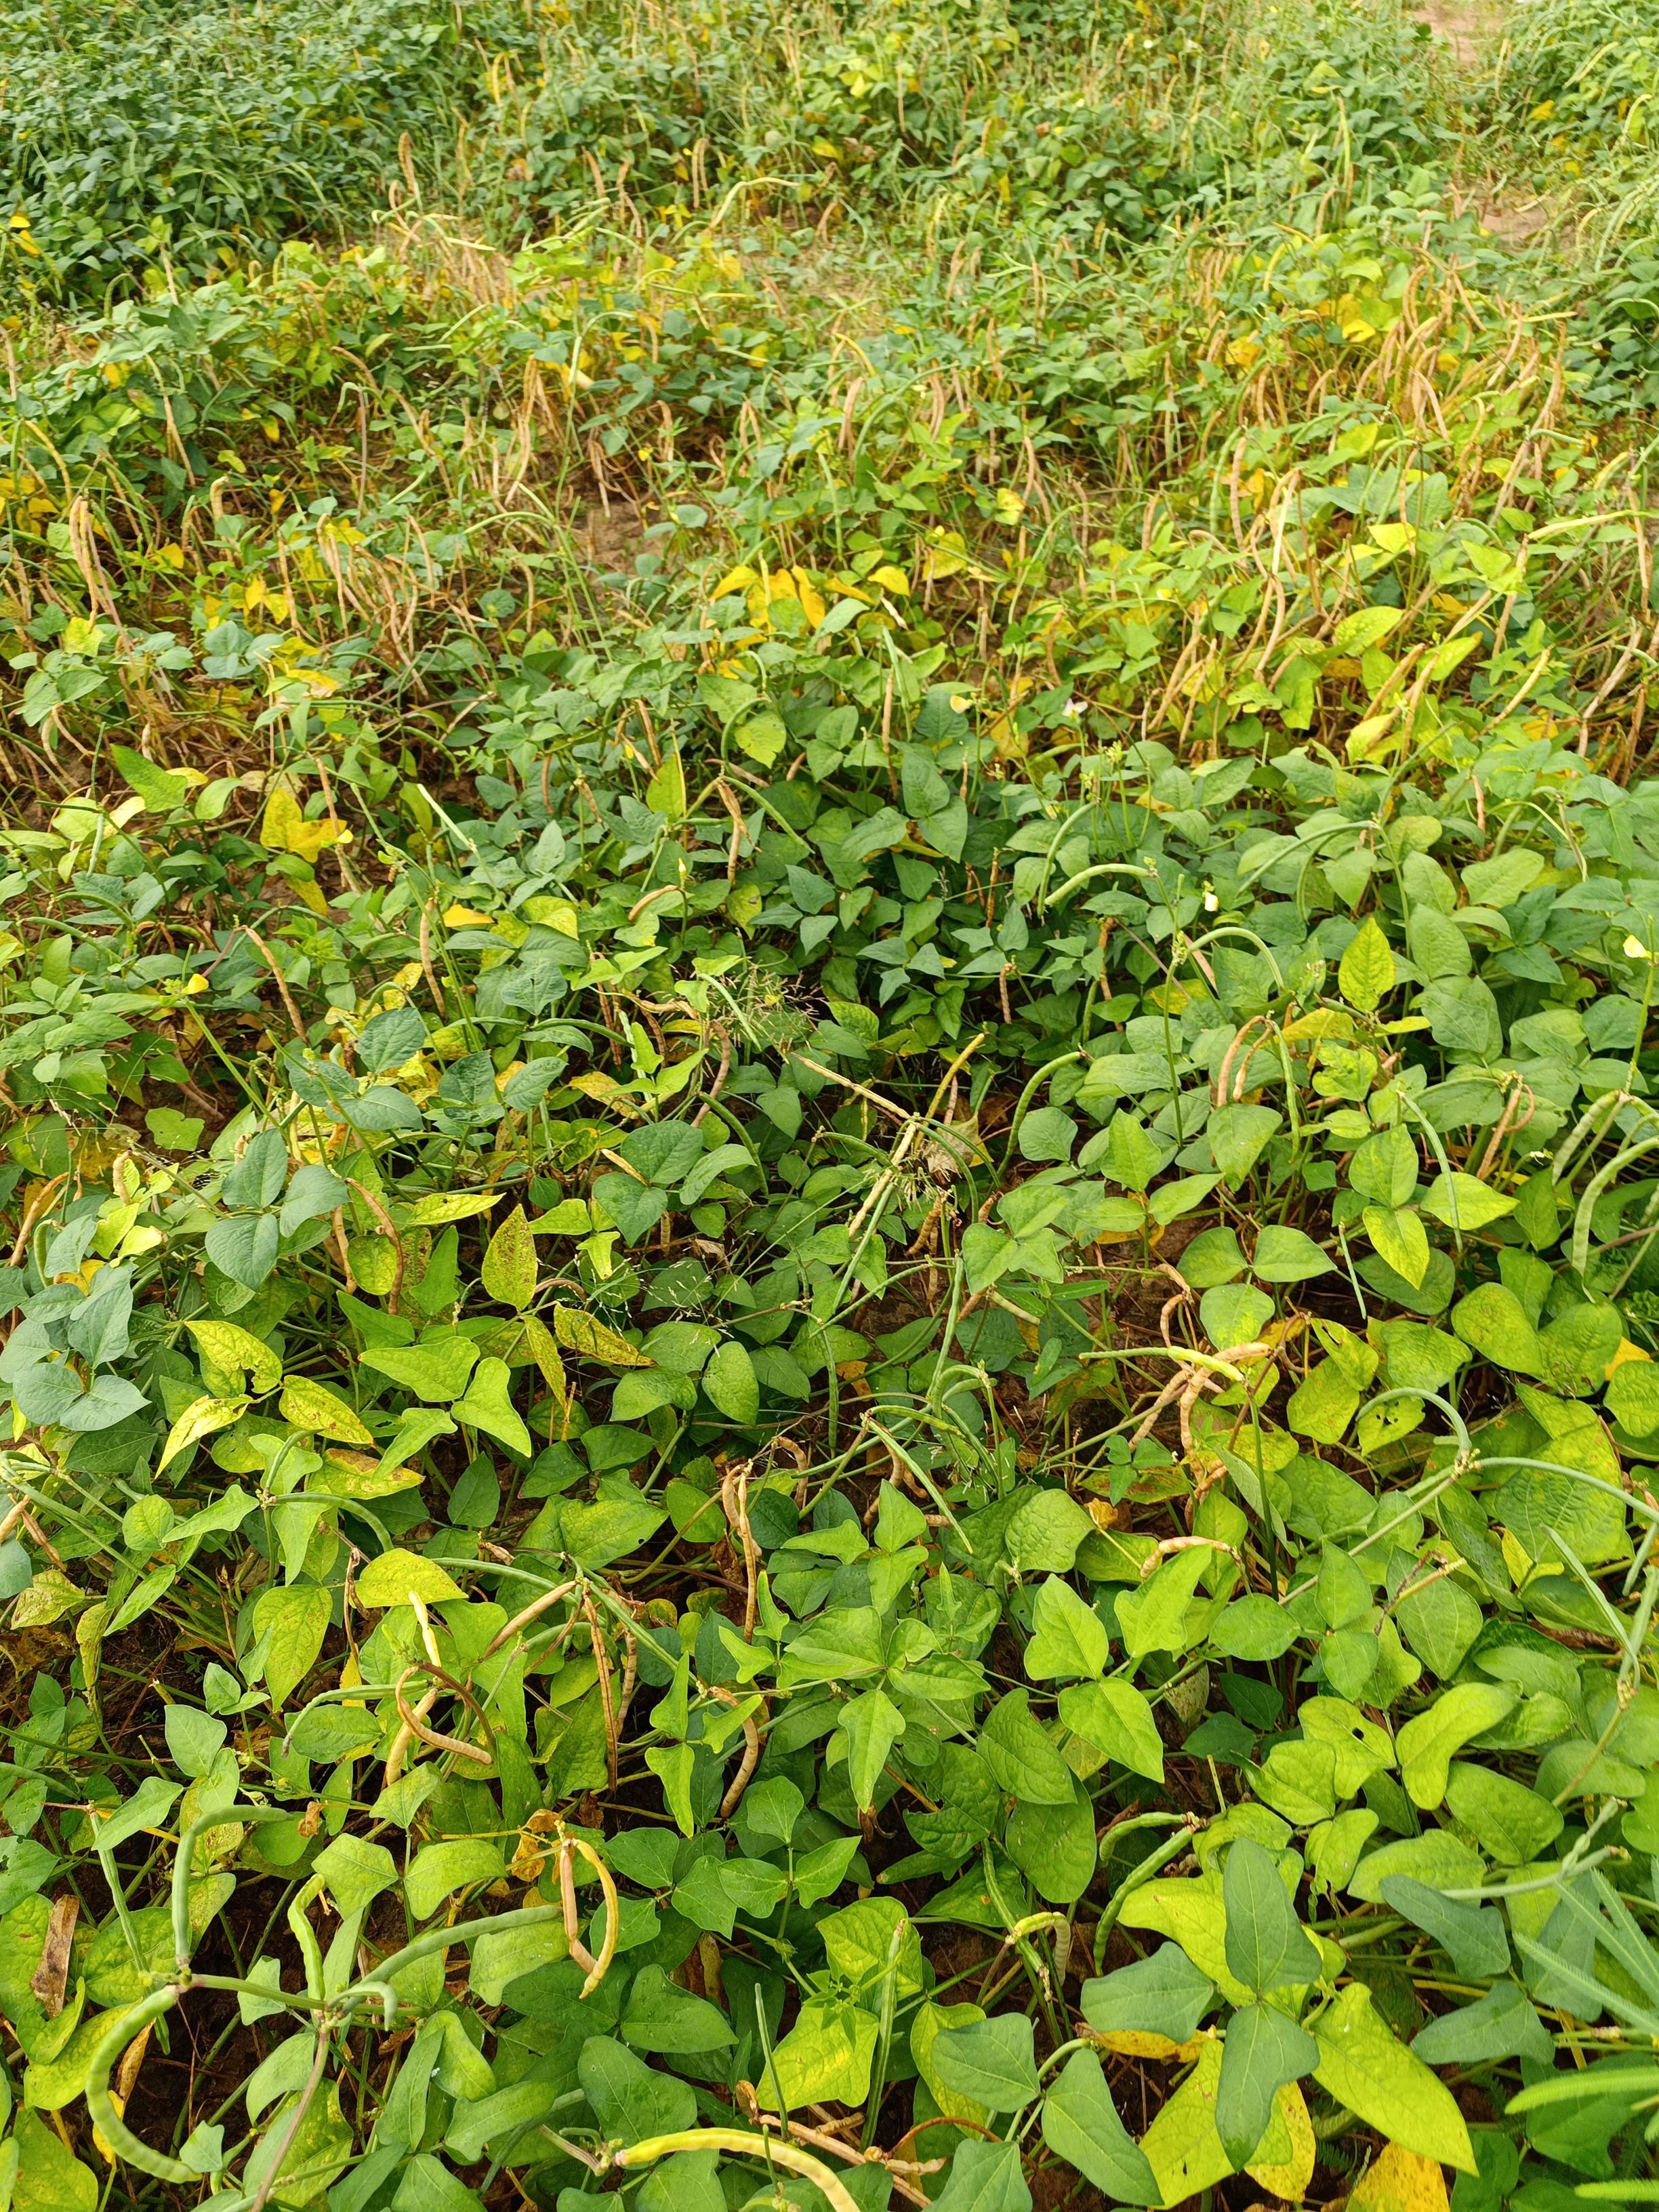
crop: cowpea
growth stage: maturity
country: Nigeria
